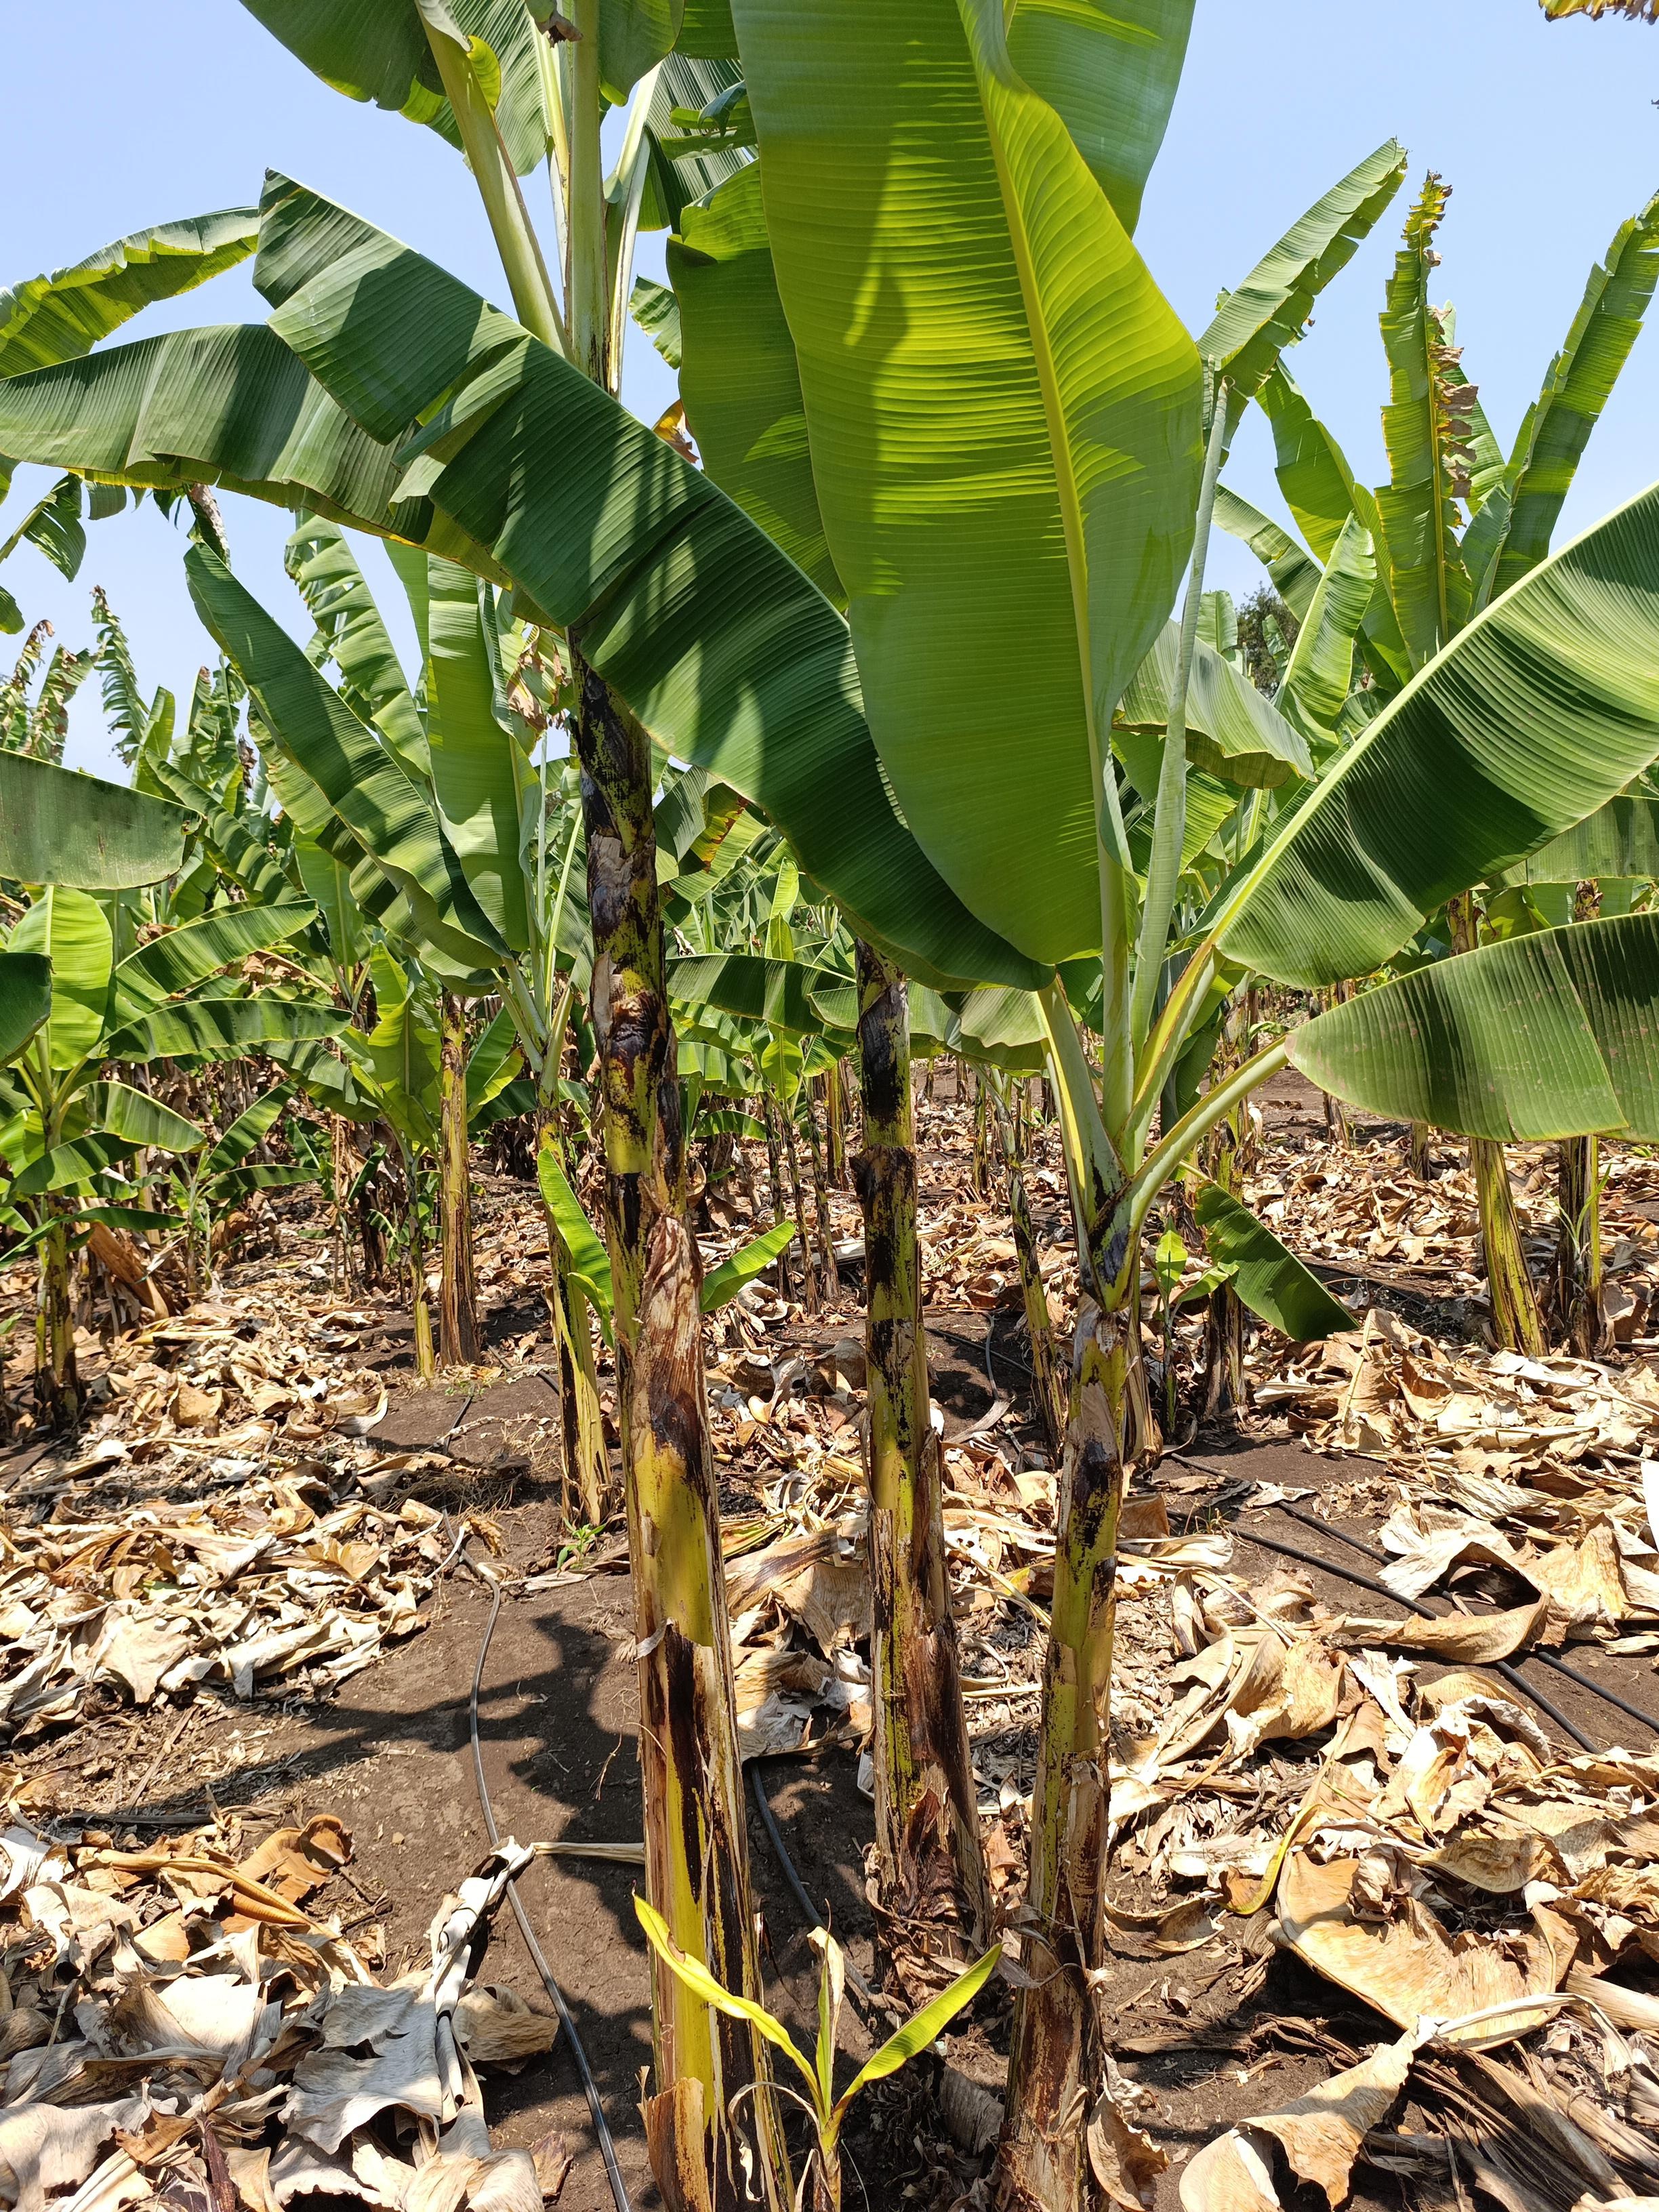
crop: banana
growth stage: vegetative
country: Tanzania
